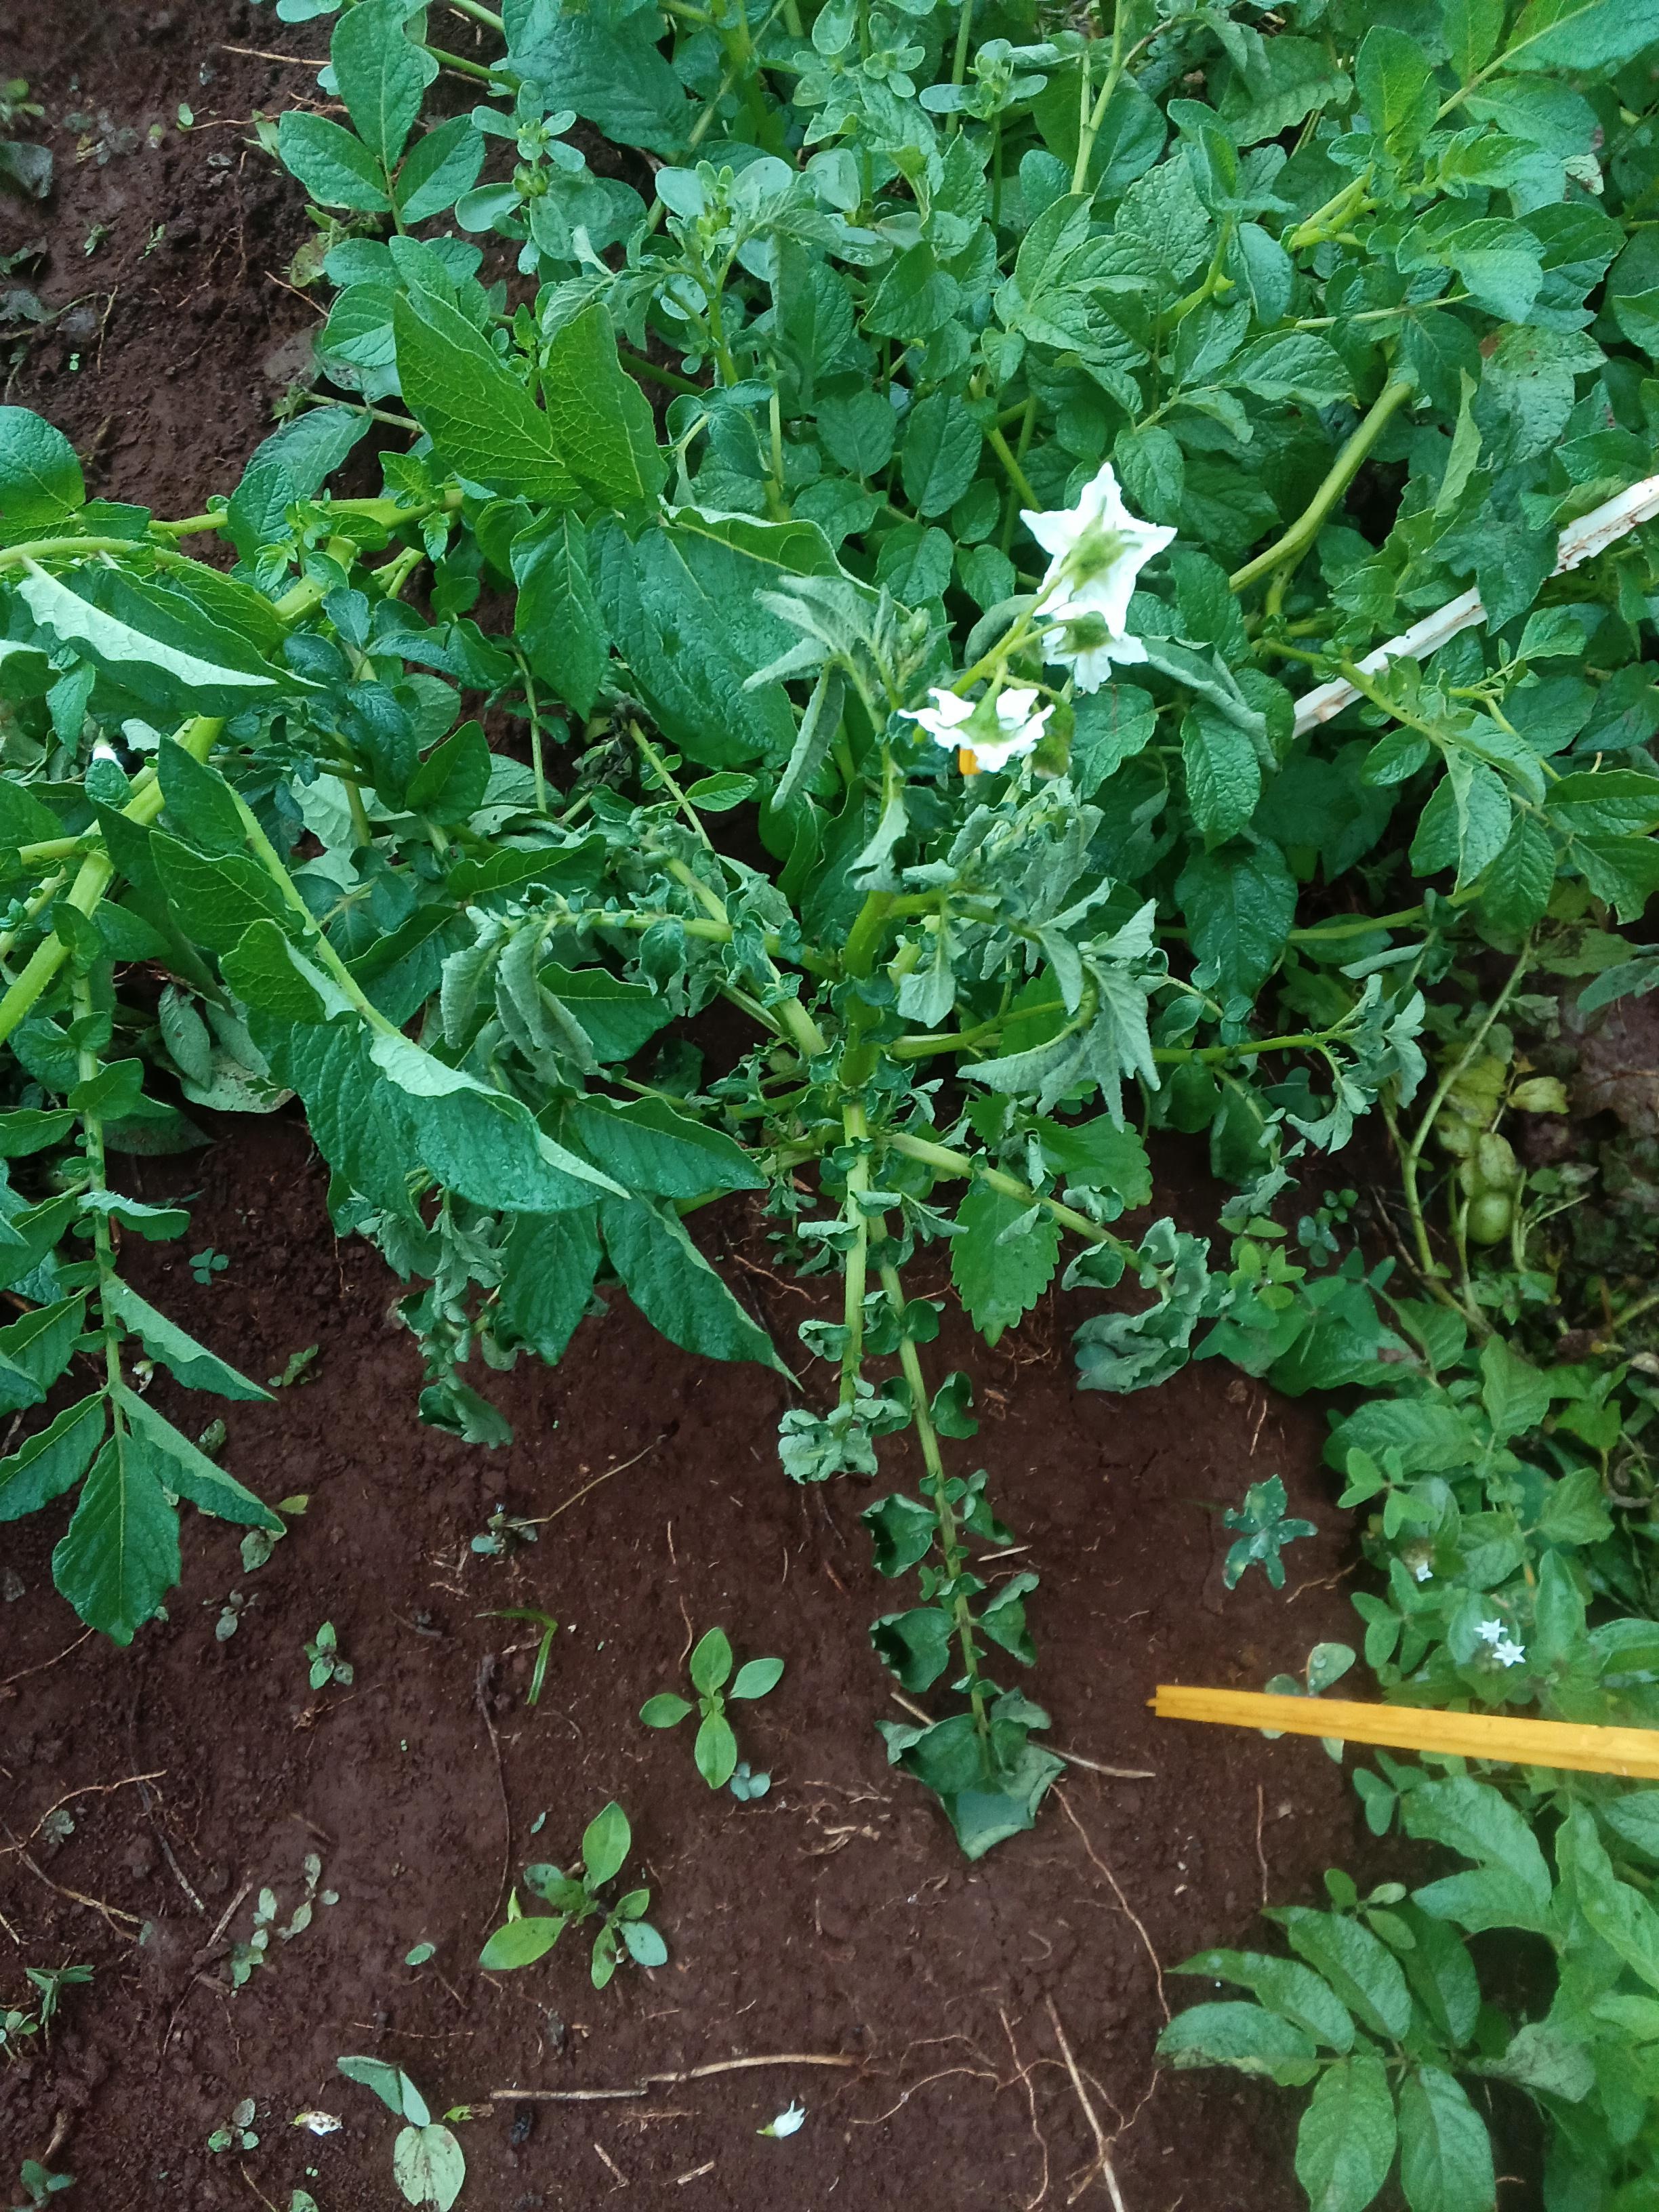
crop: potato
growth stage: harvest maturity
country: Kenya
